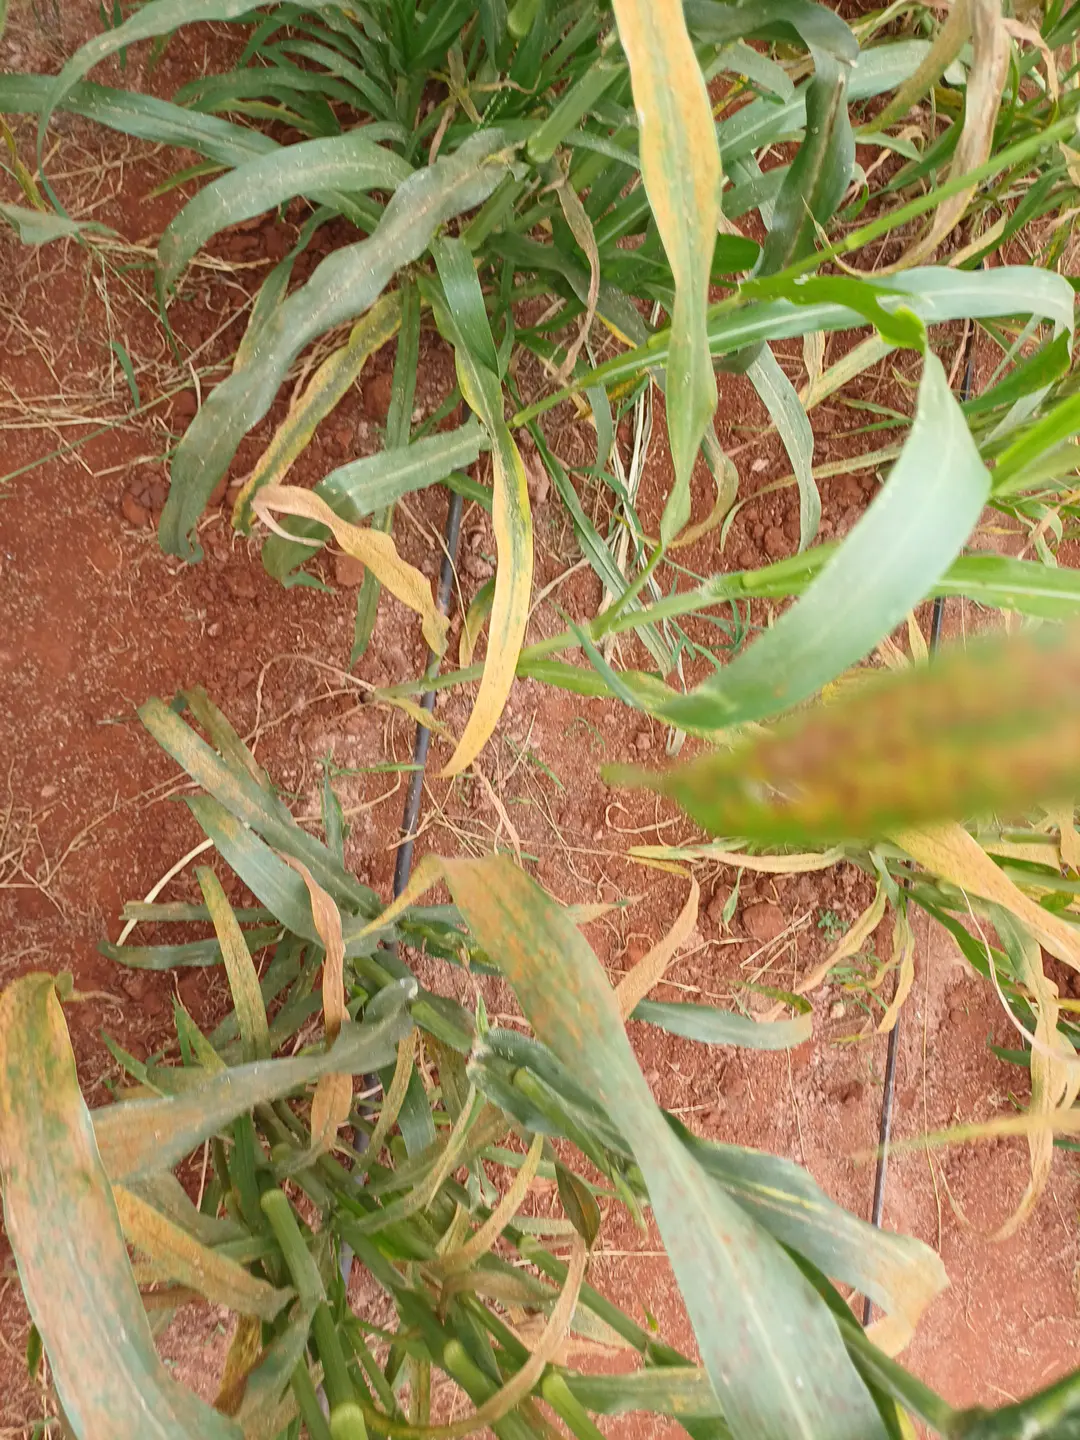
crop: pearl millet
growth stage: filling grain
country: Kenya
